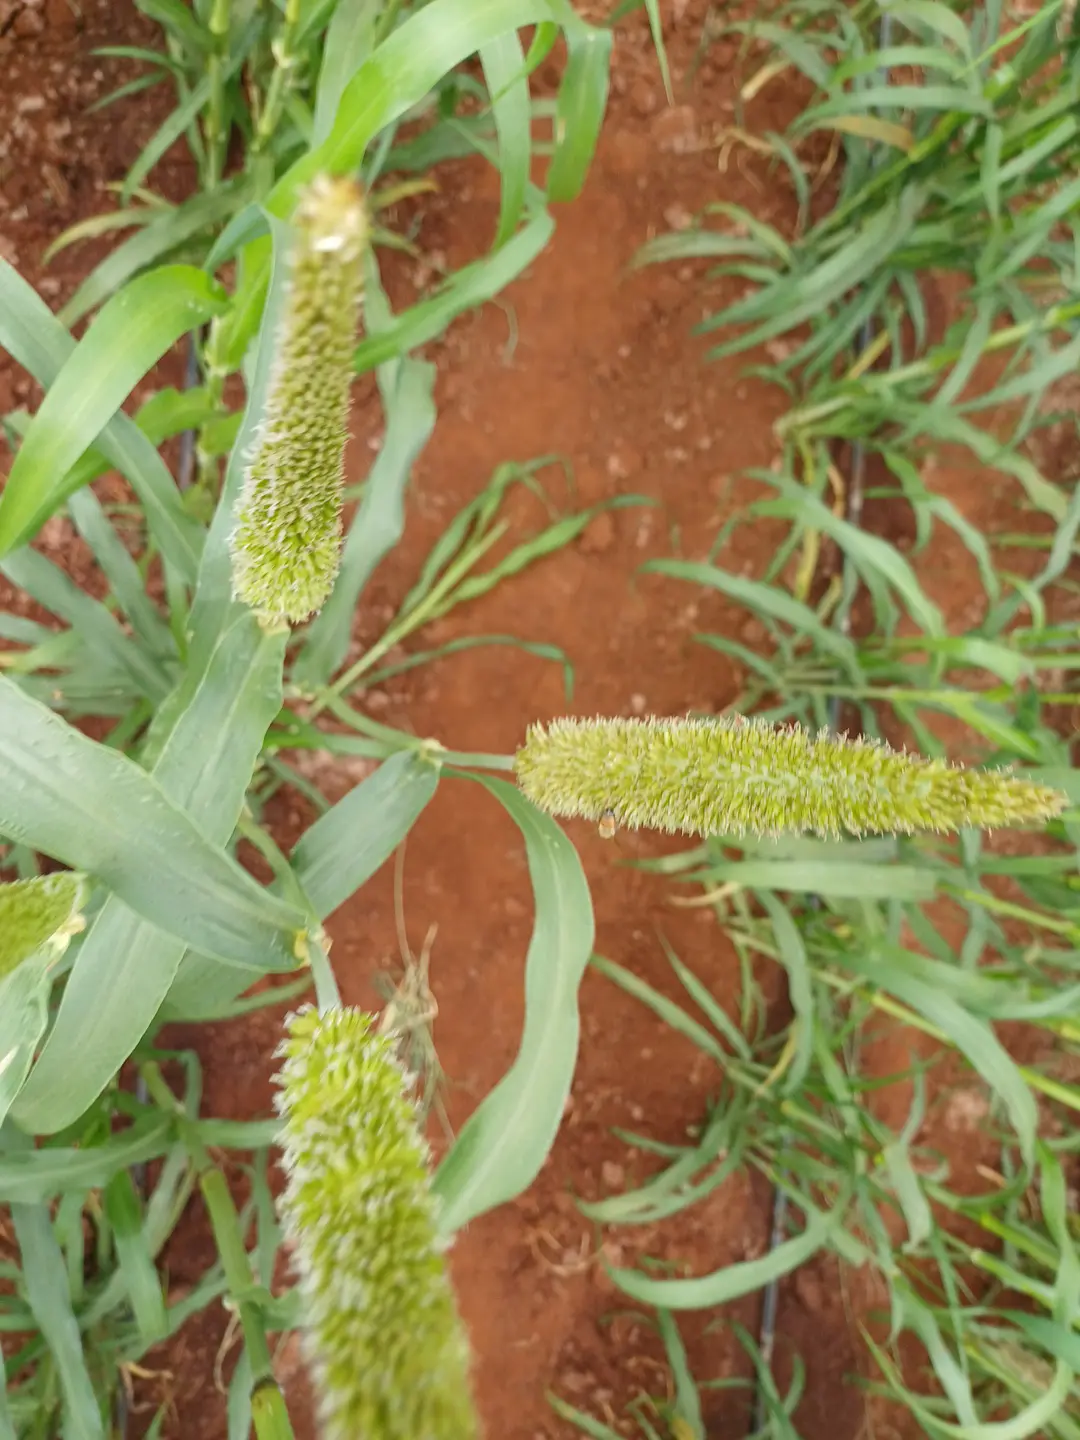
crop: pearl millet
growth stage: flowering
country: Kenya
